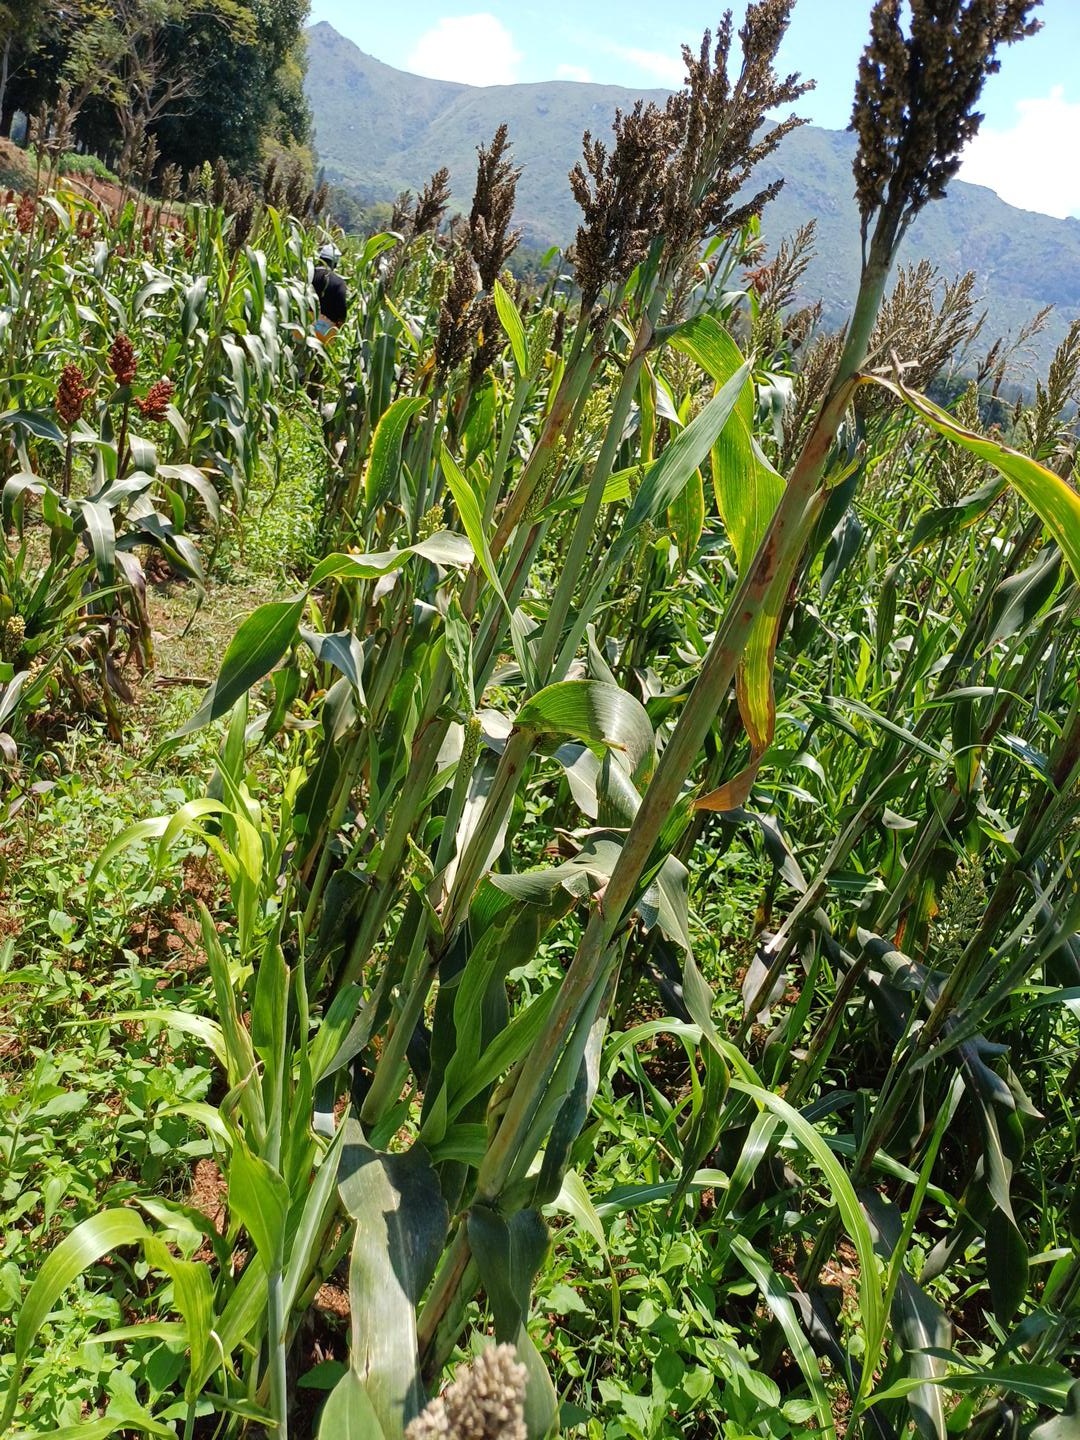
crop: sorghum
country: Kenya
